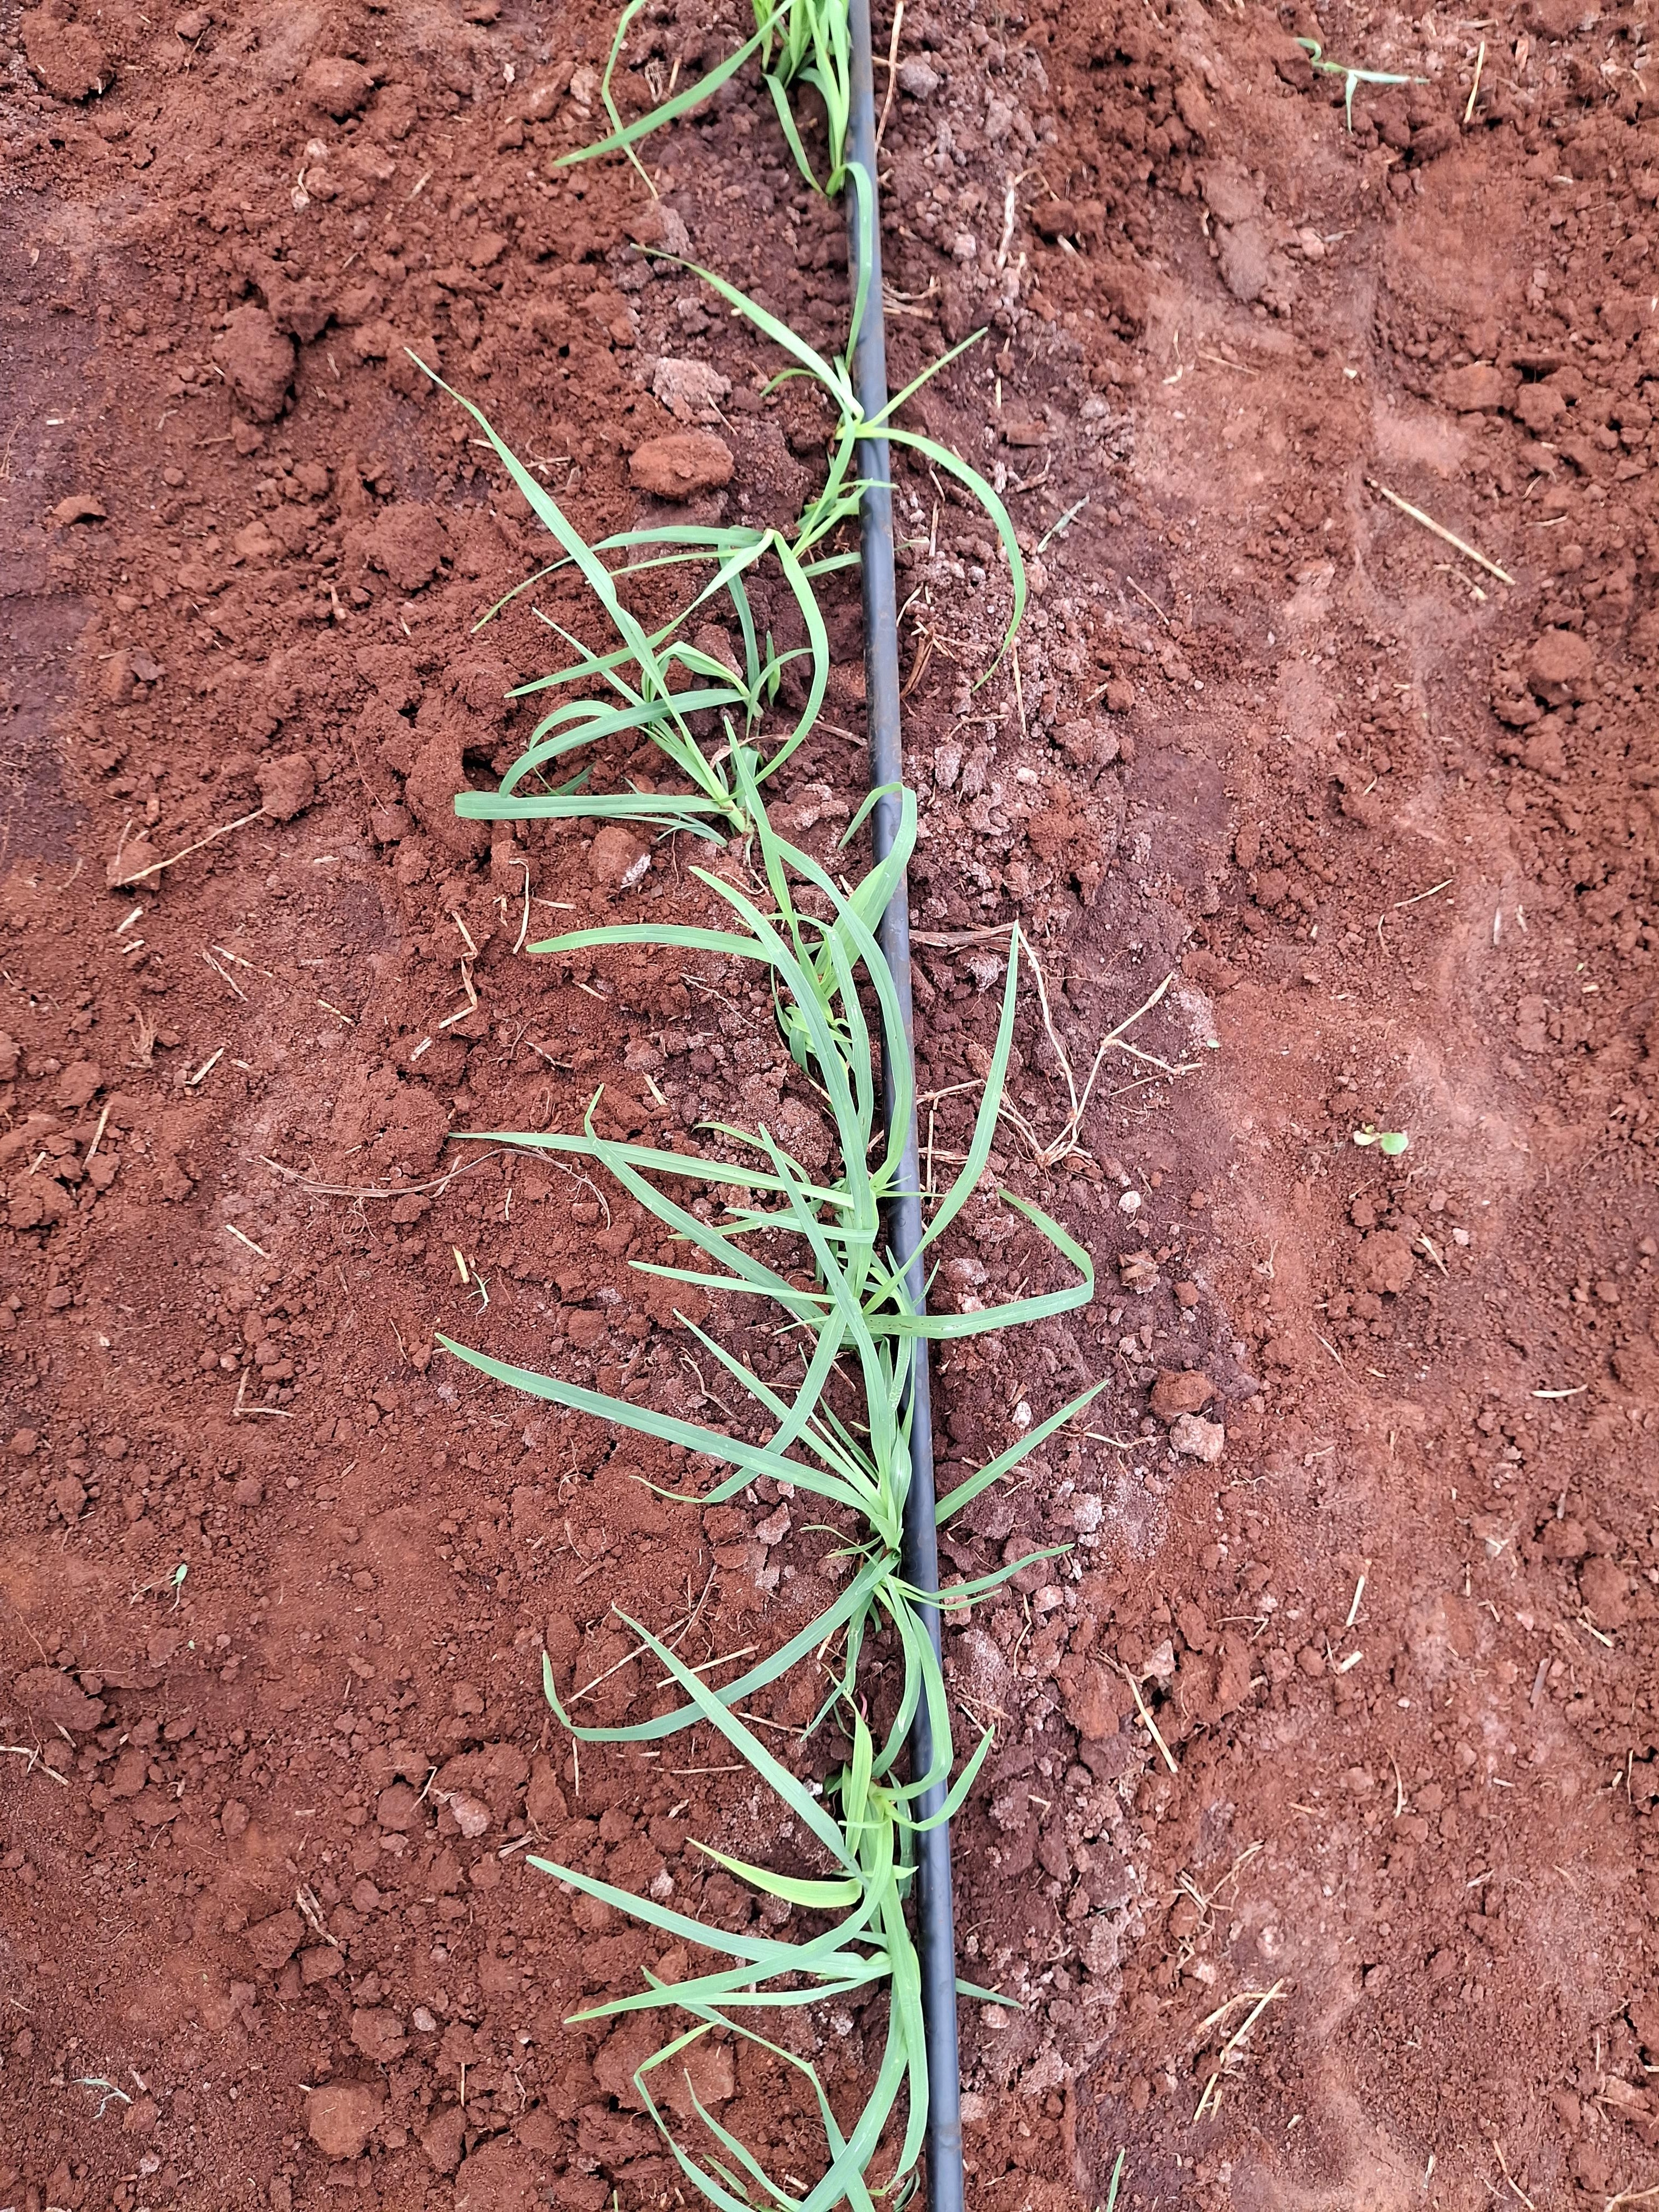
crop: finger millet
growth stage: vegetative
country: Kenya
